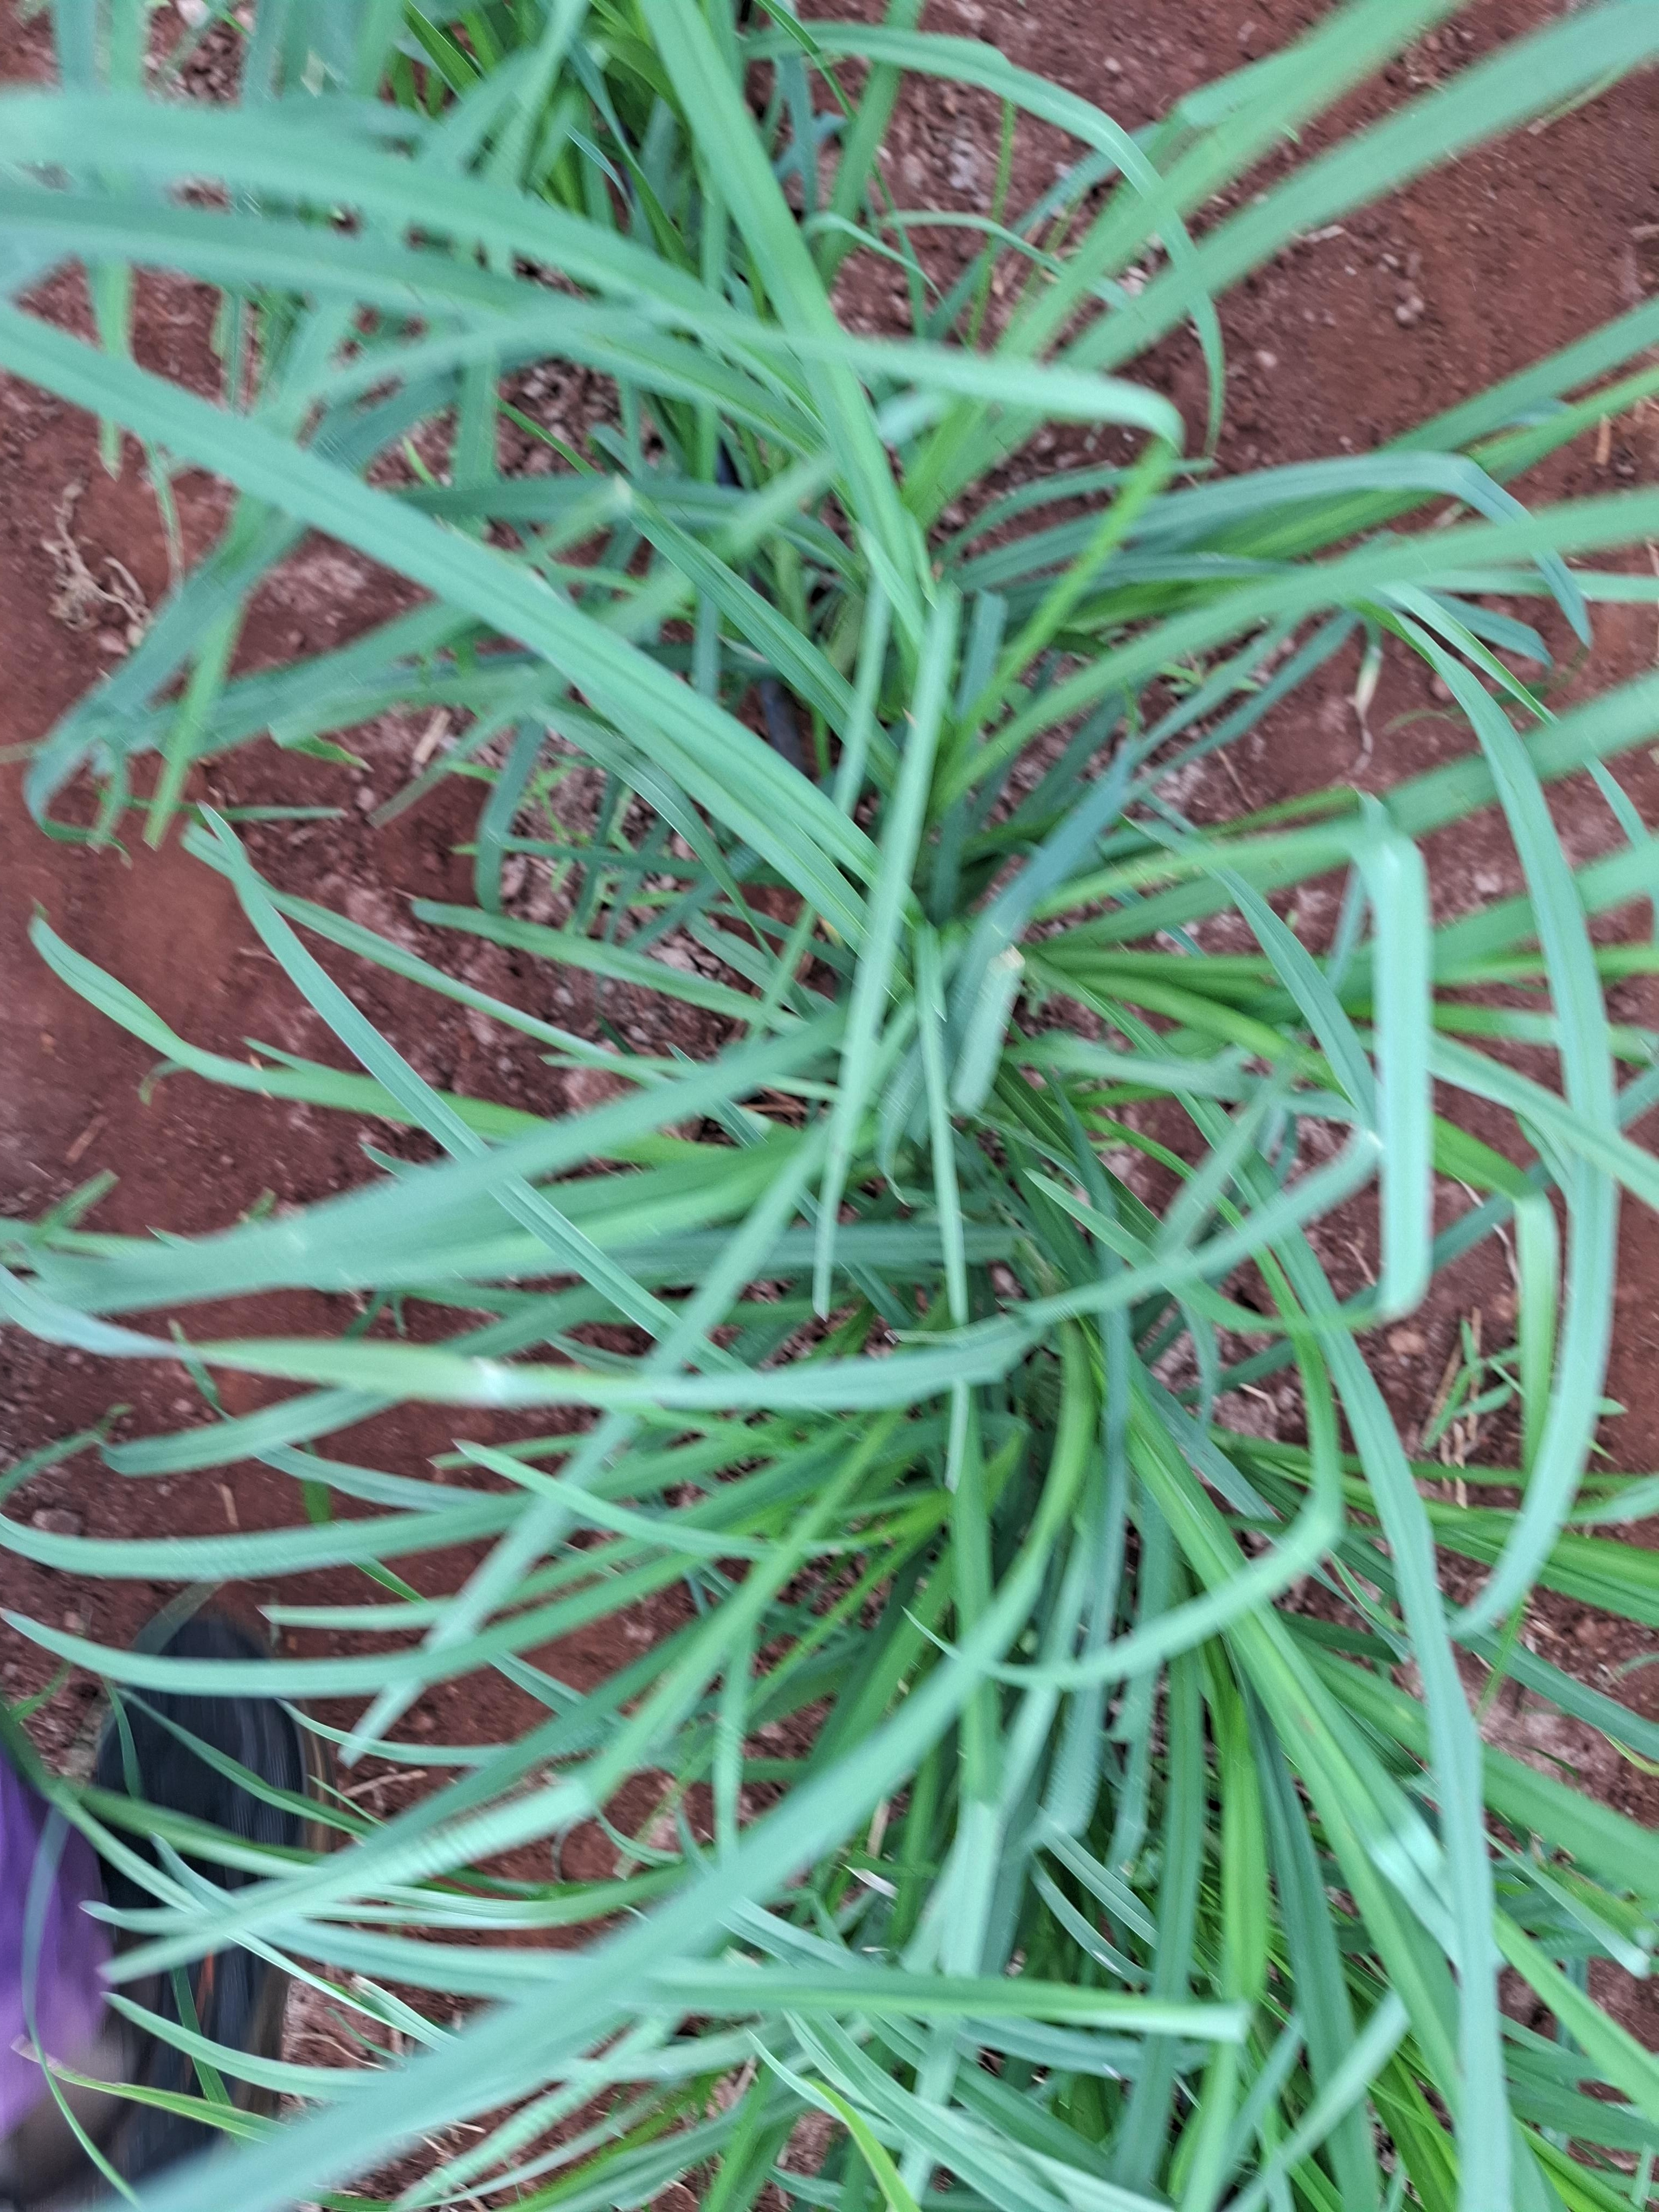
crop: finger millet
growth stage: vegetative
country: Kenya
